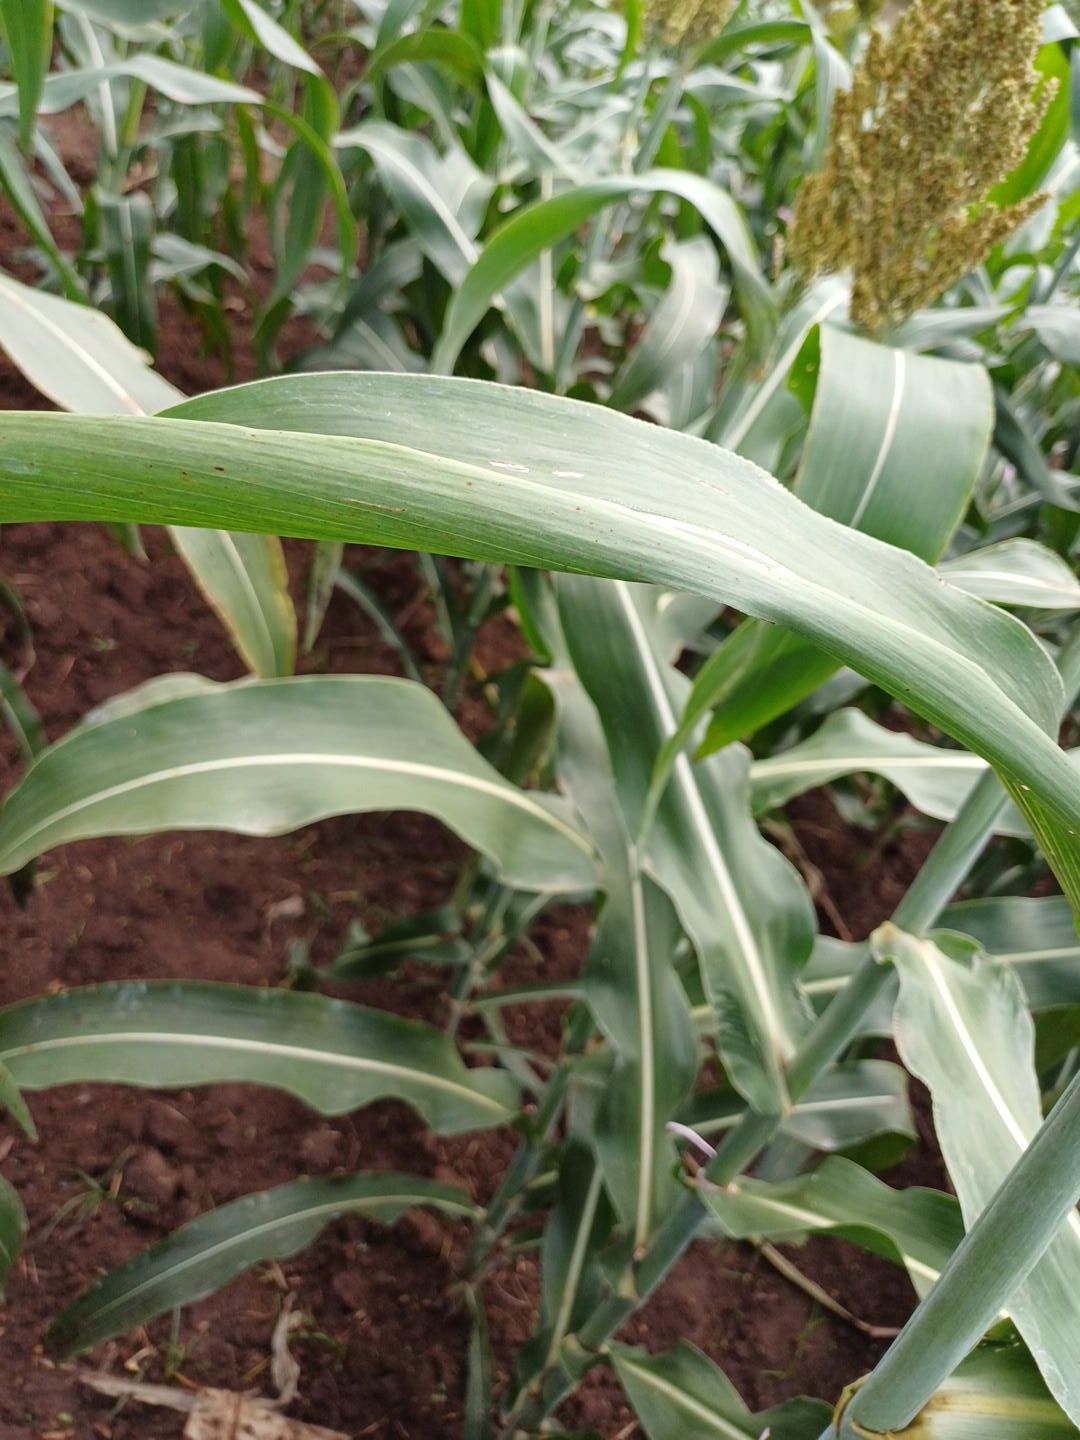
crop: sorghum
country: Kenya
